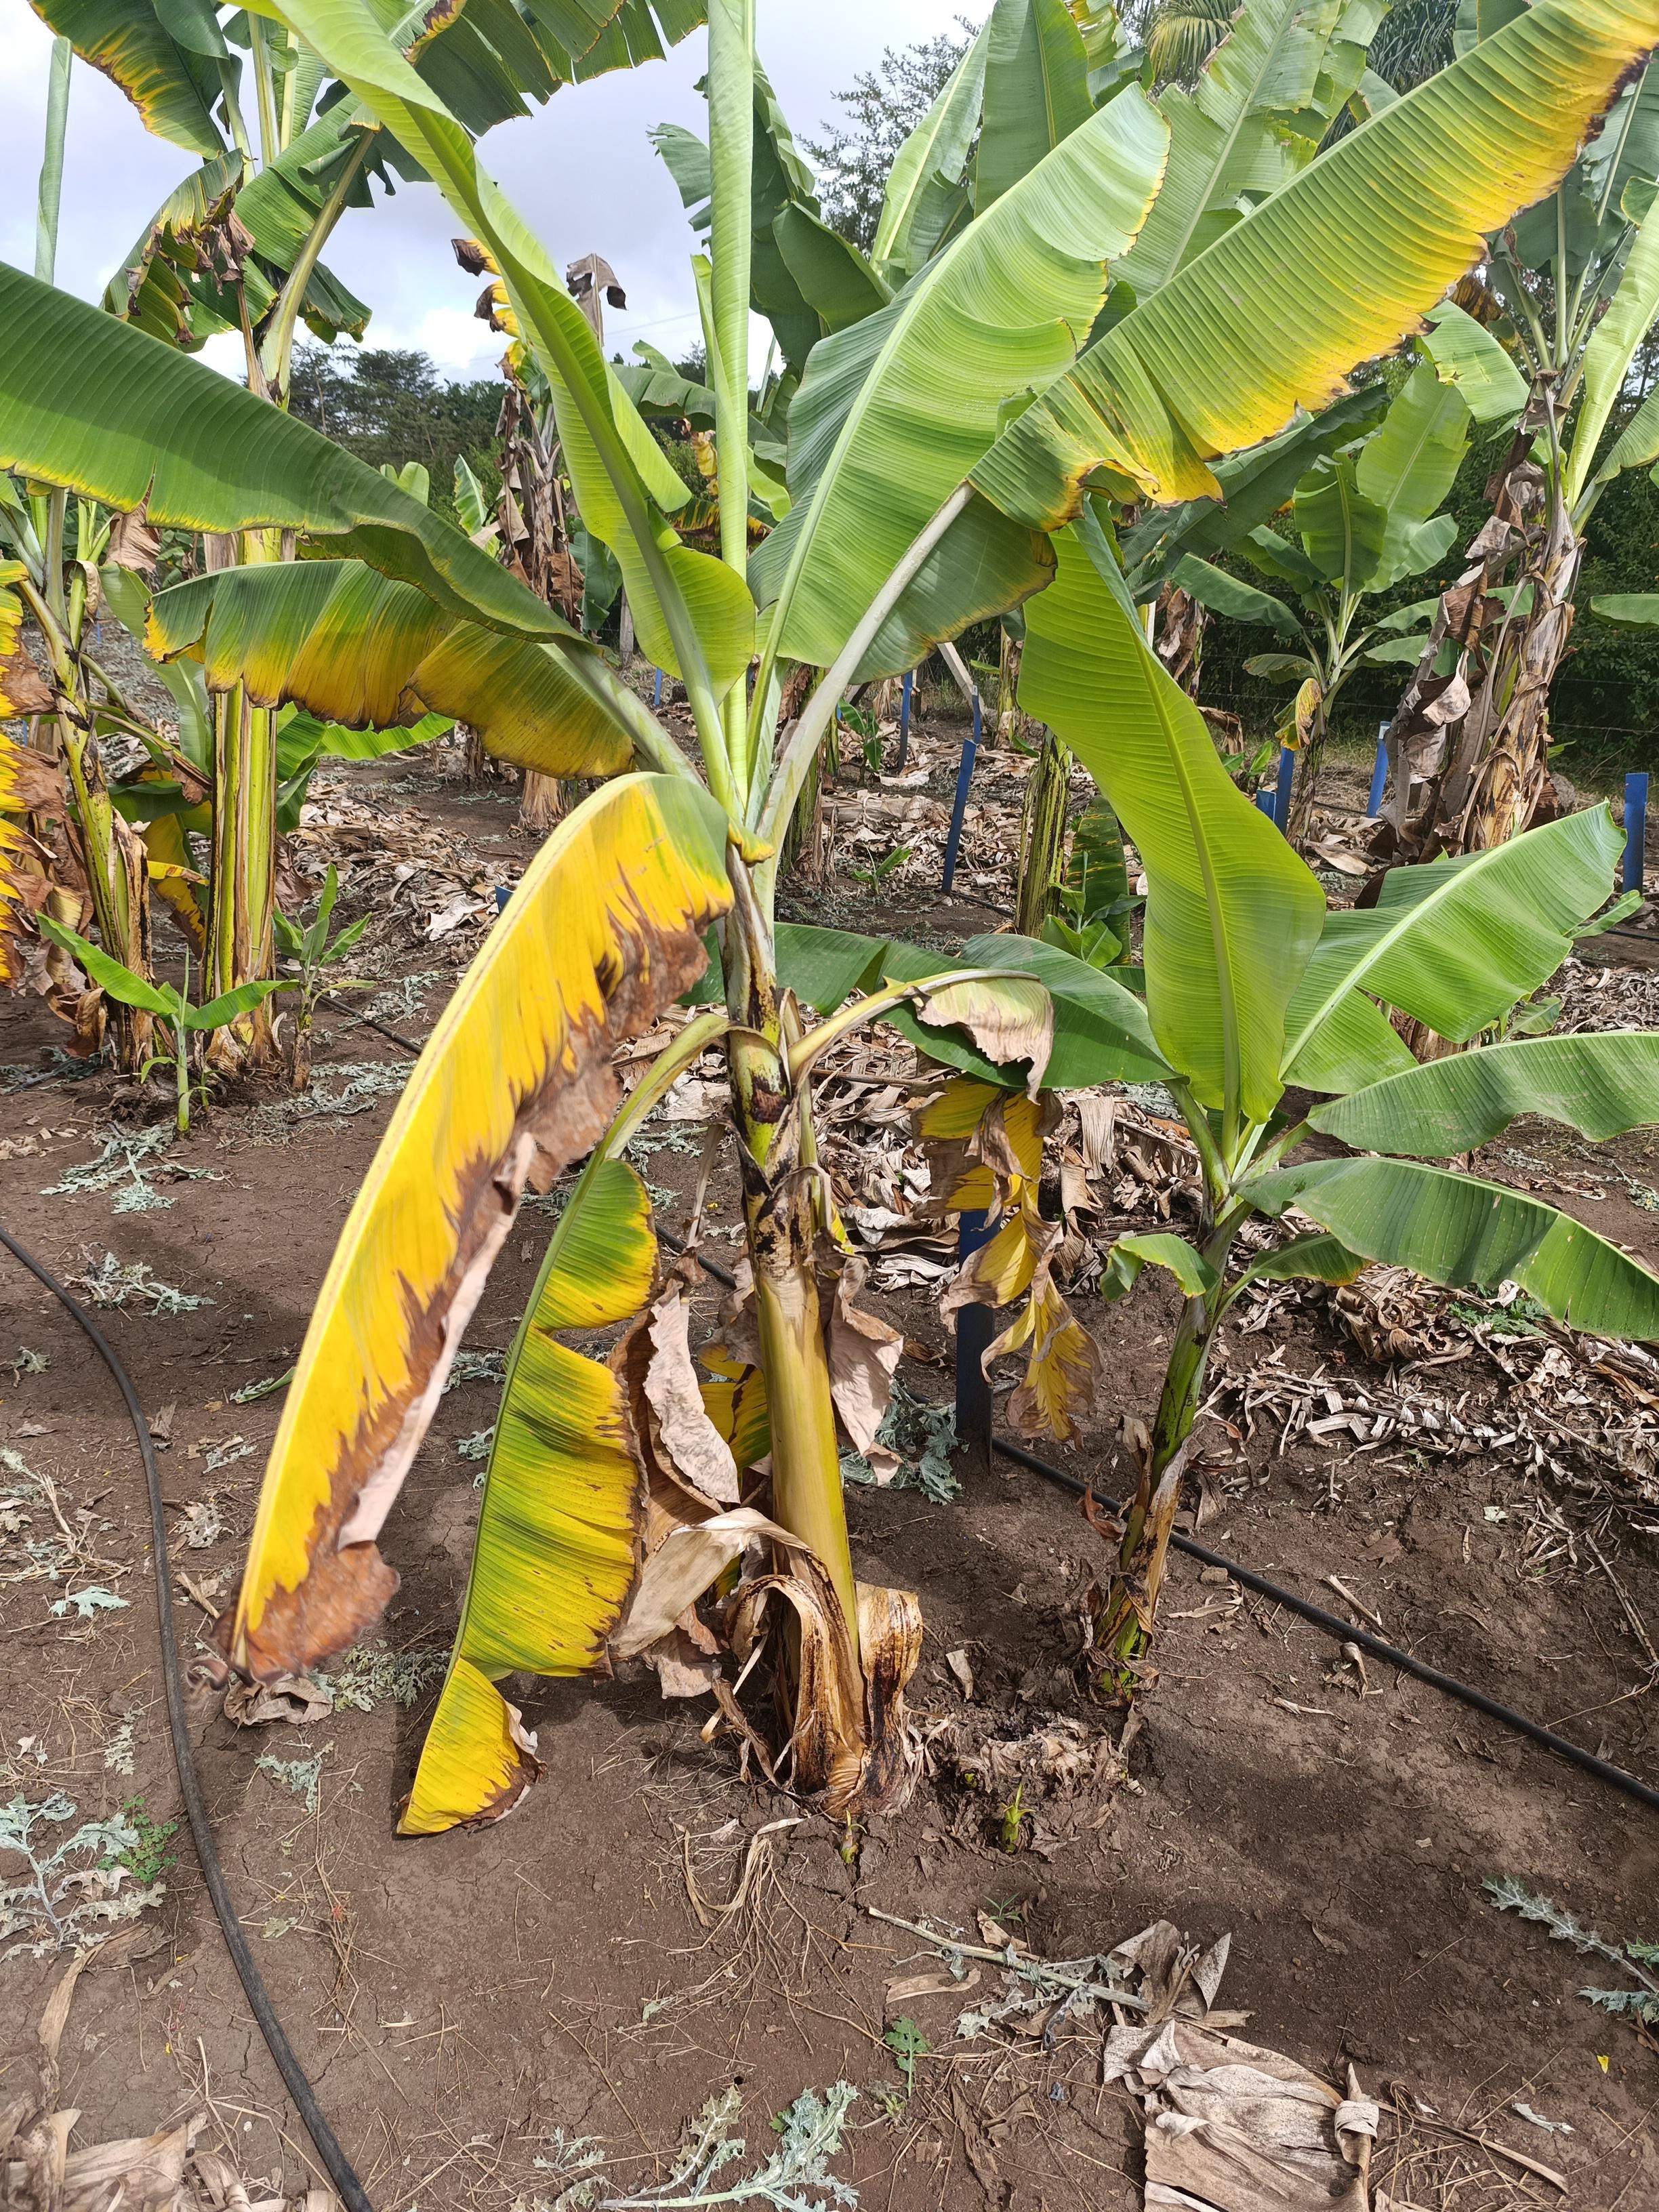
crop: banana
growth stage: vegetative
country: Tanzania
